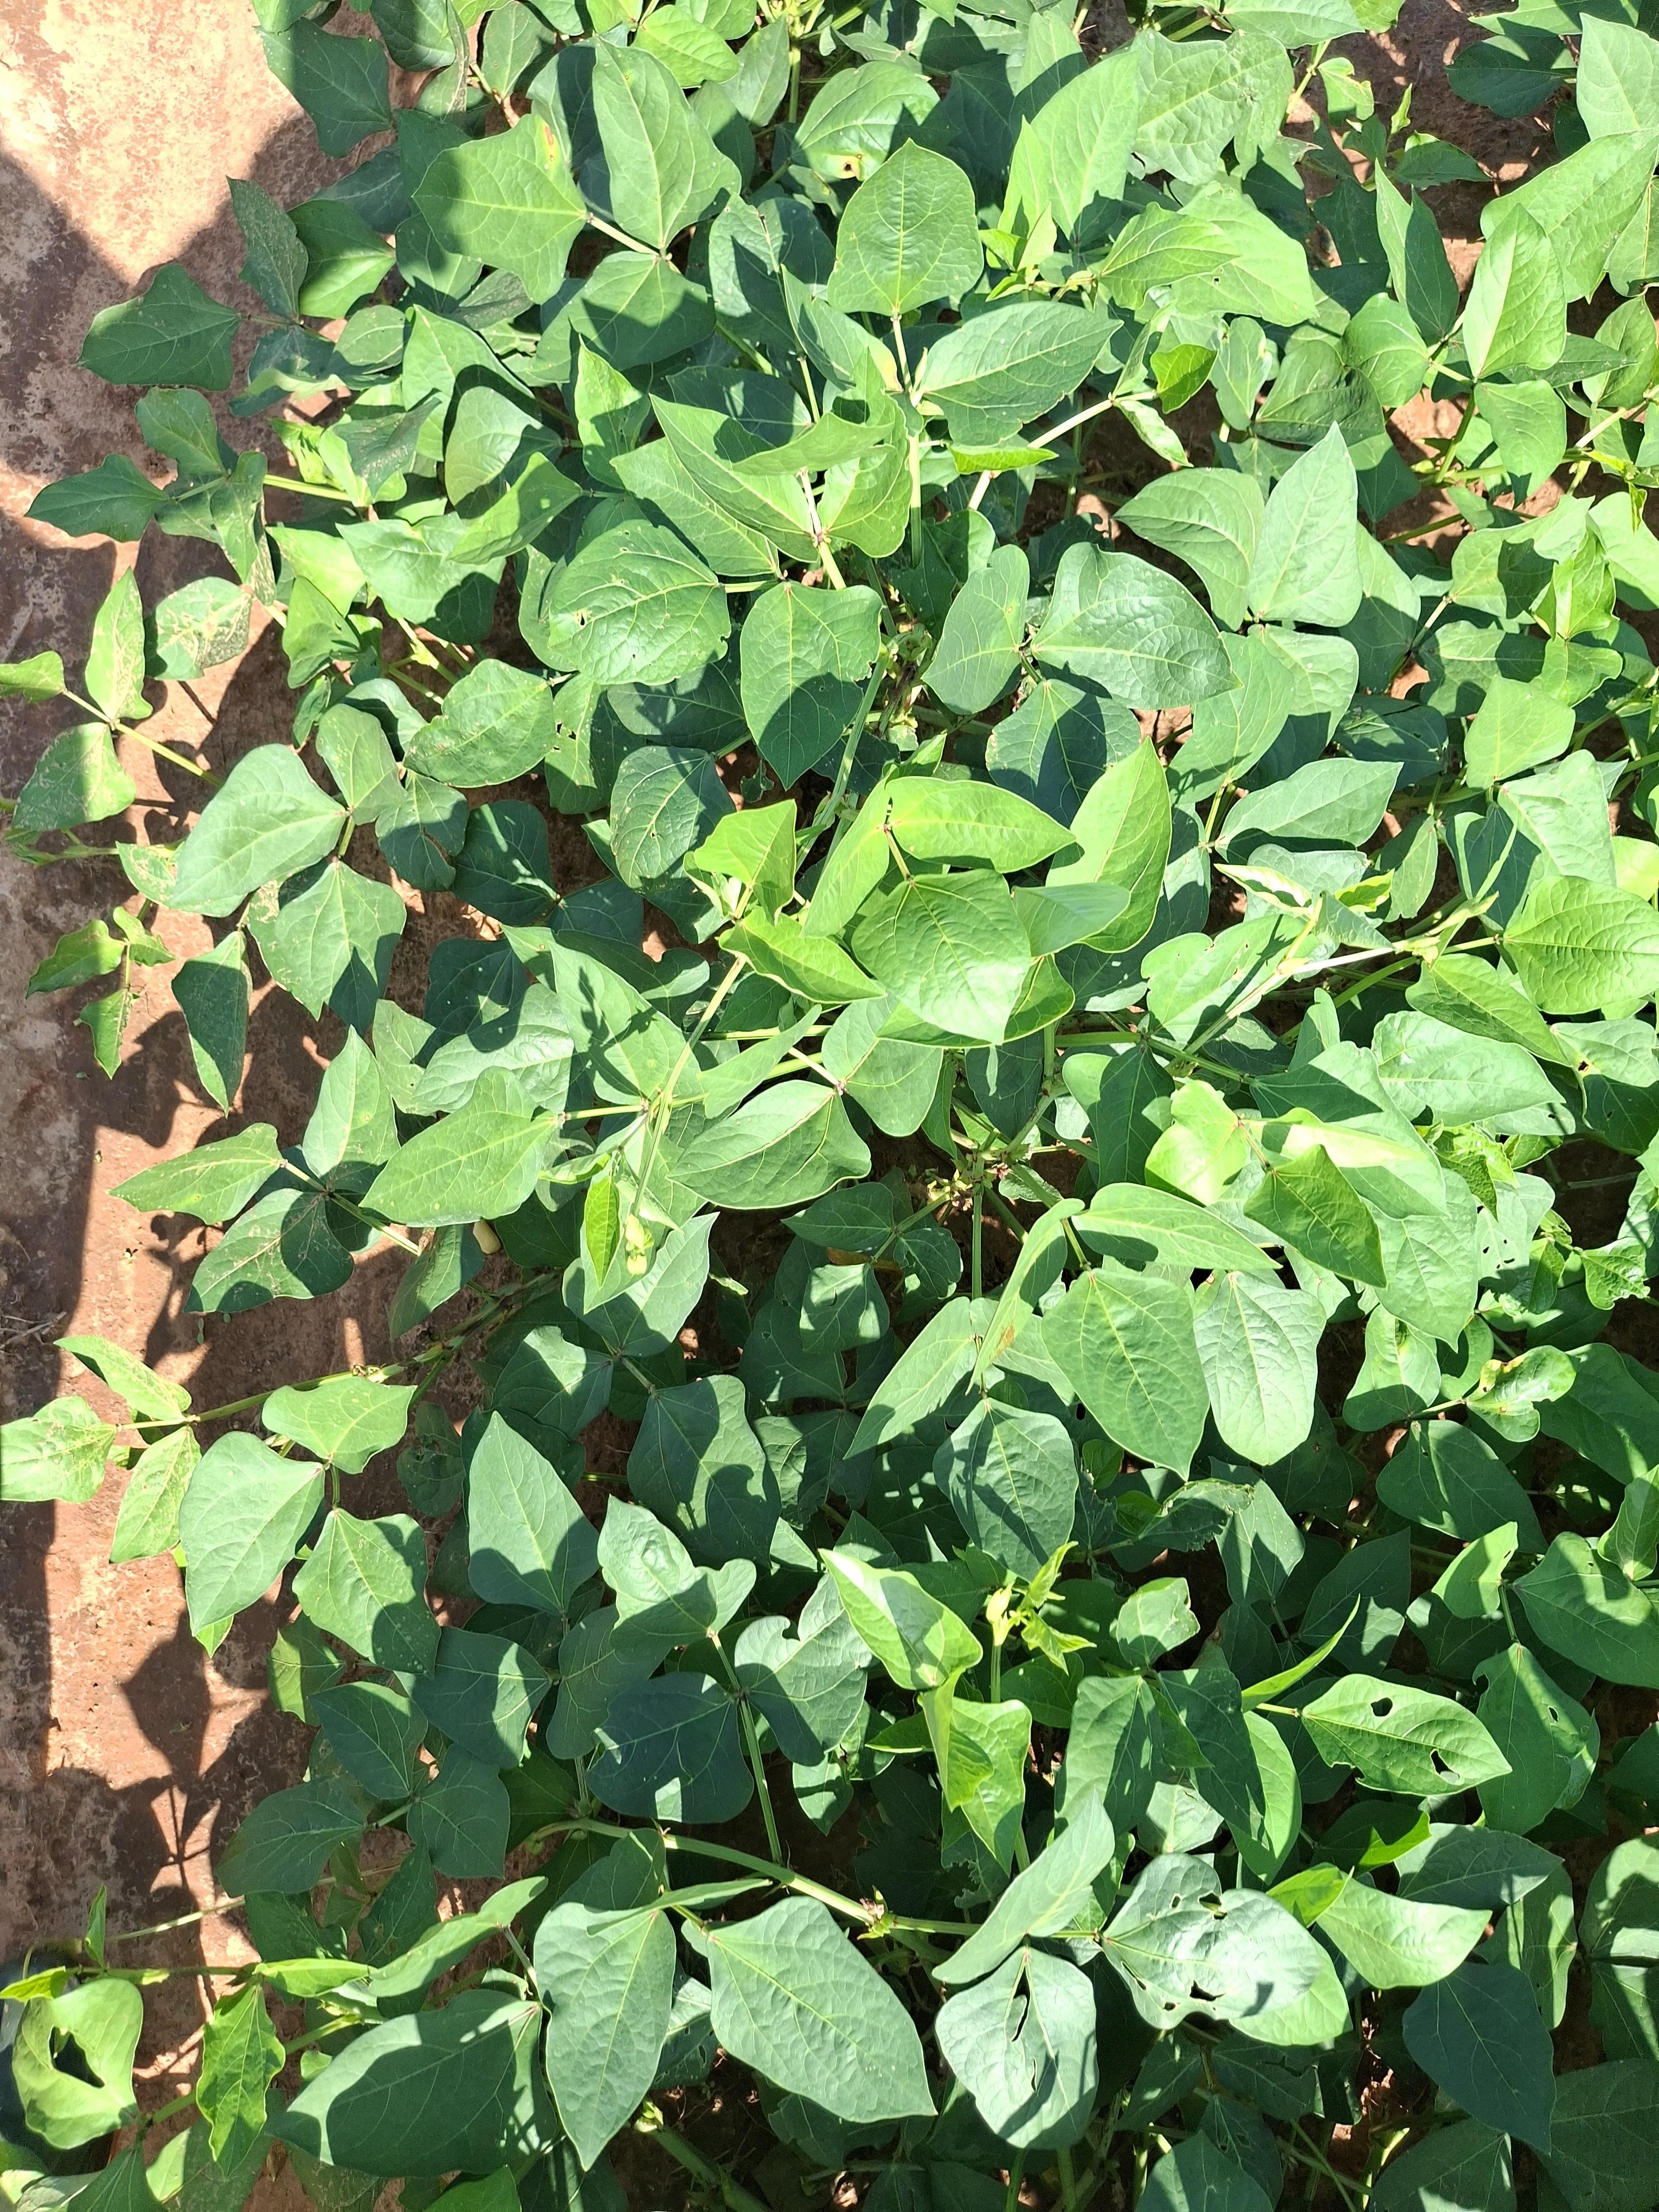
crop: cowpea
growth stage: flowering
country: Nigeria
